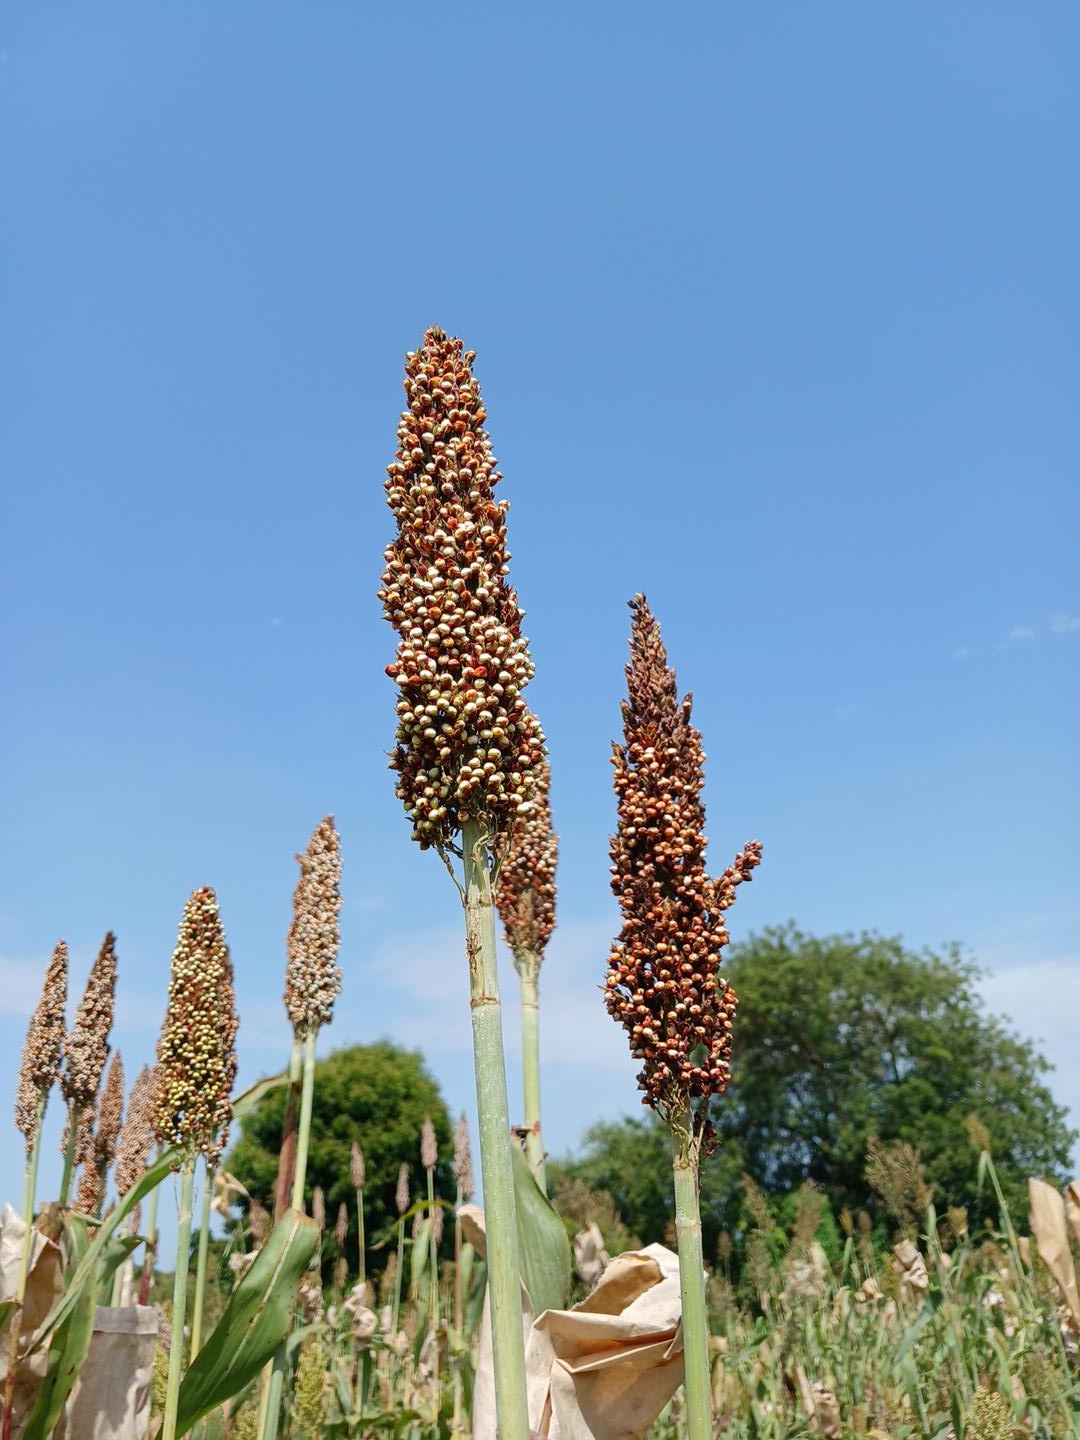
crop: sorghum
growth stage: filling grain
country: Senegal
